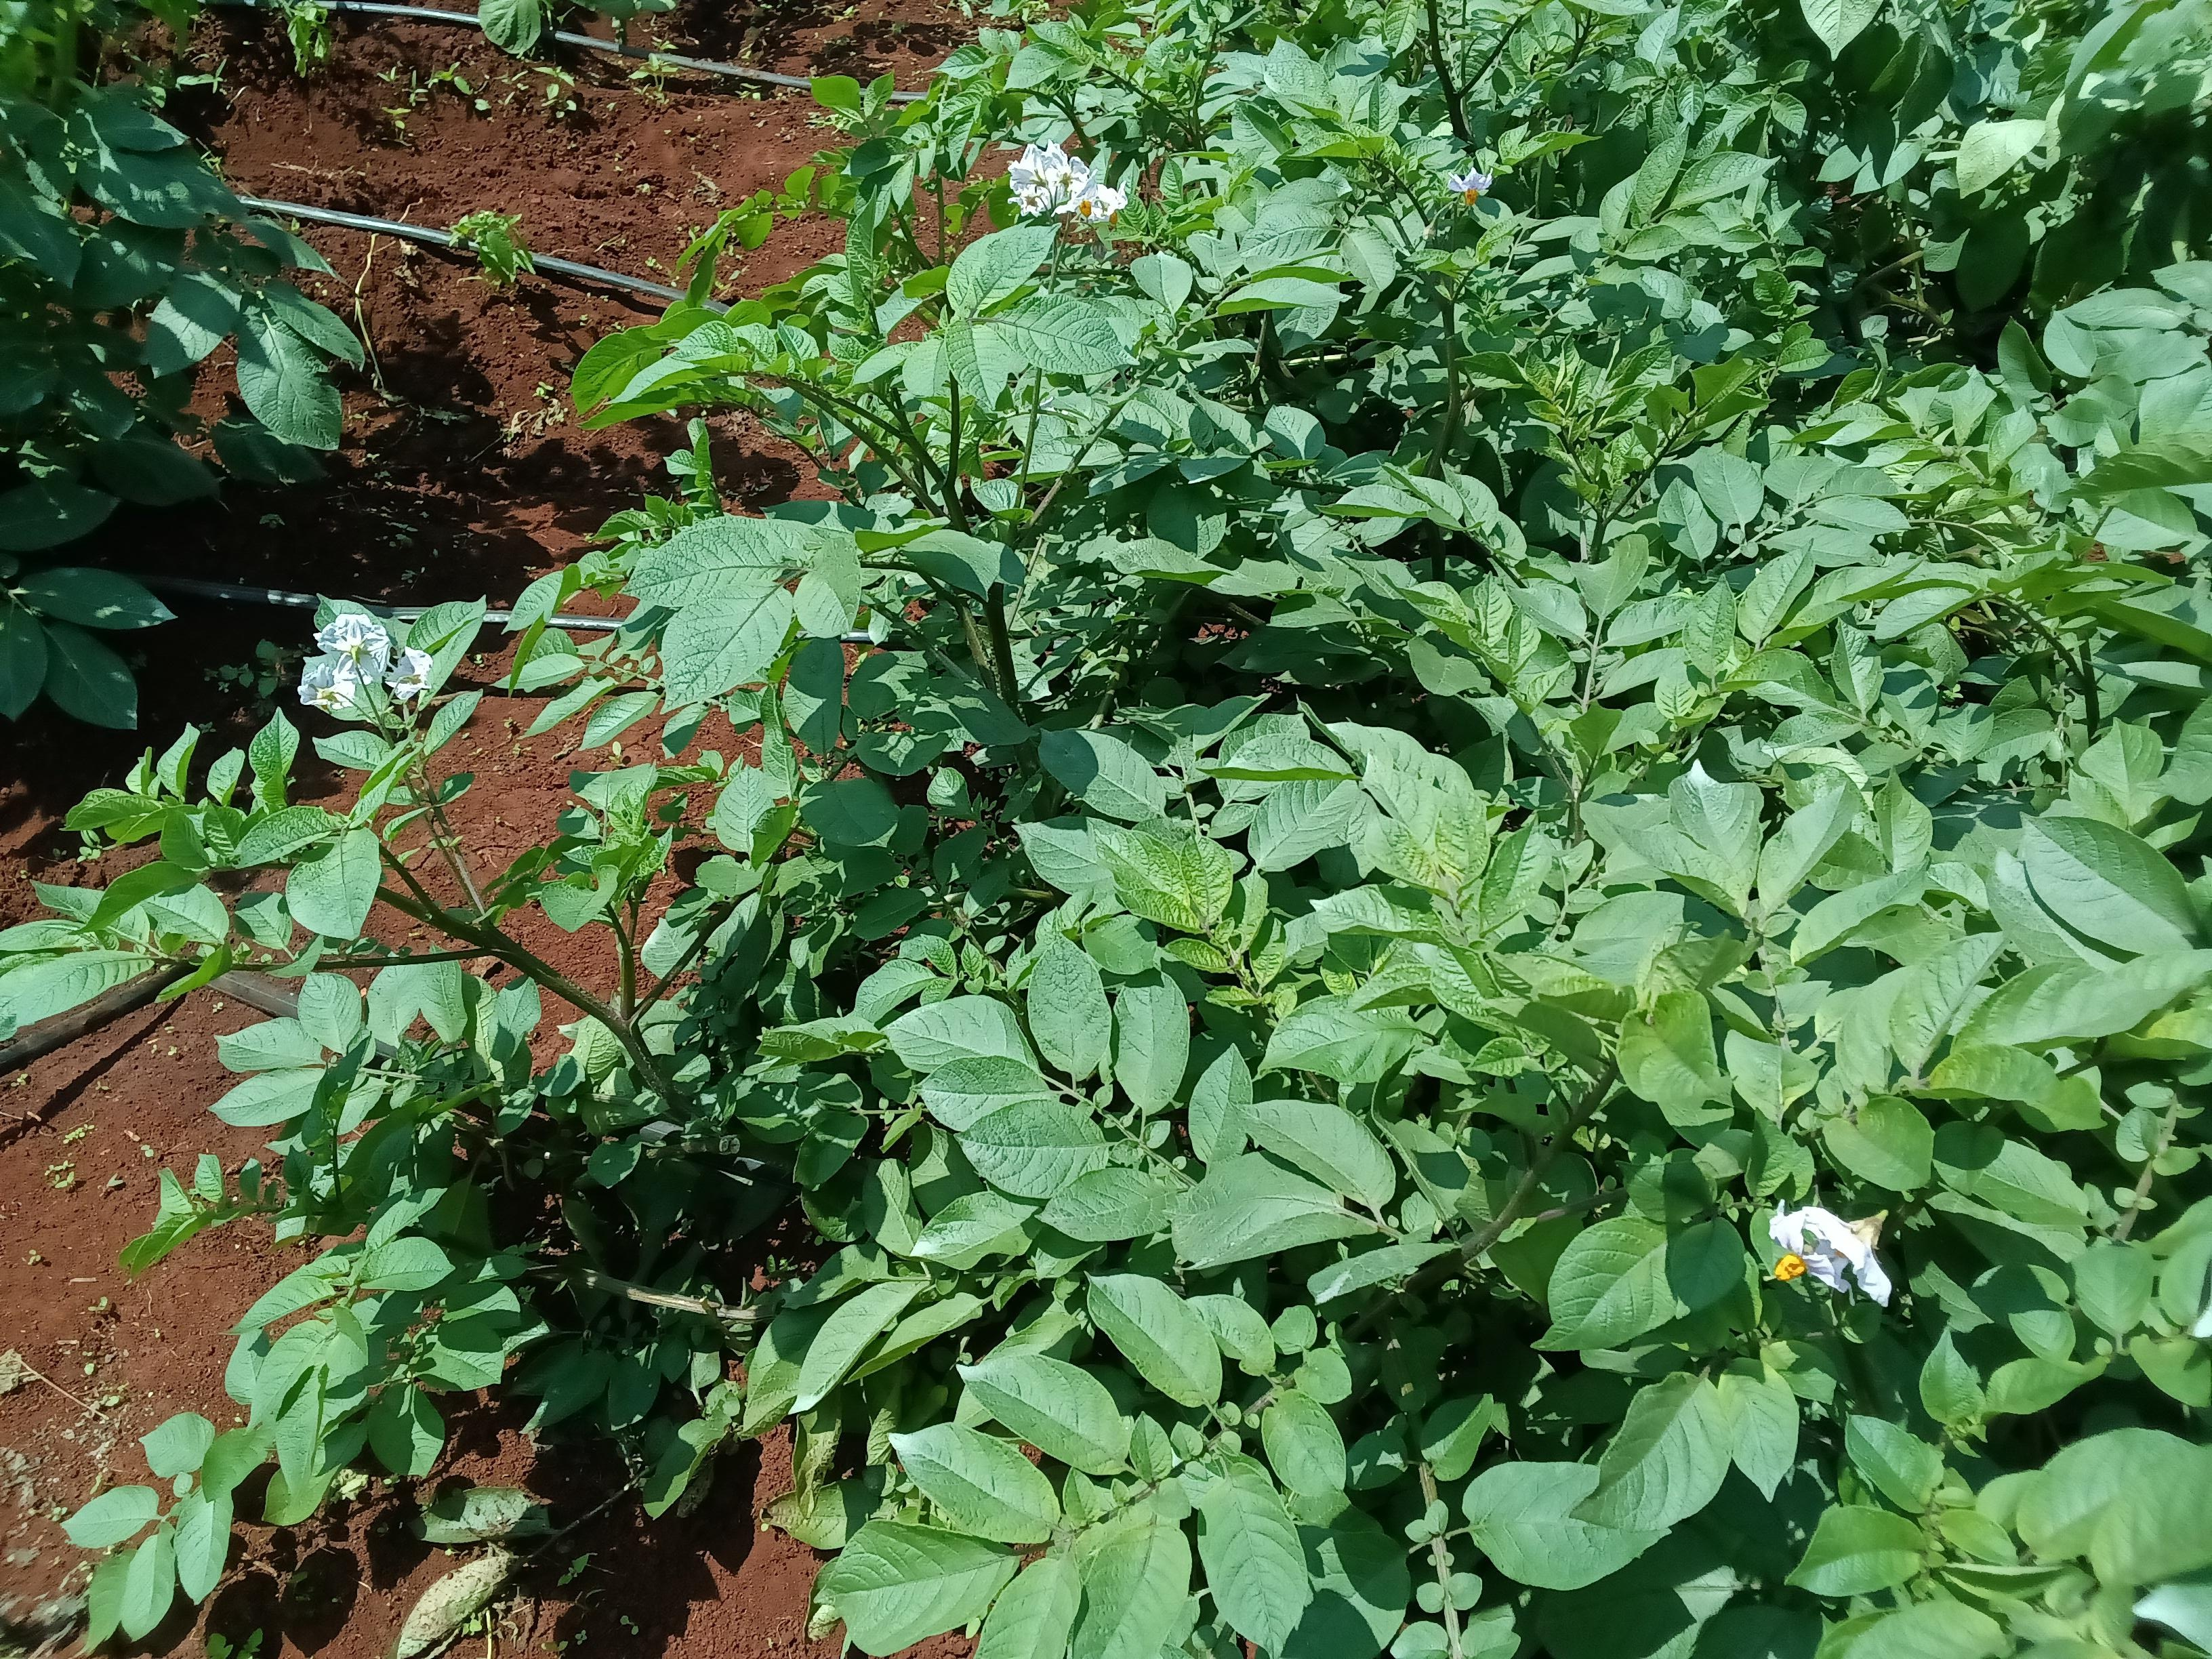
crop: potato
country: Kenya
